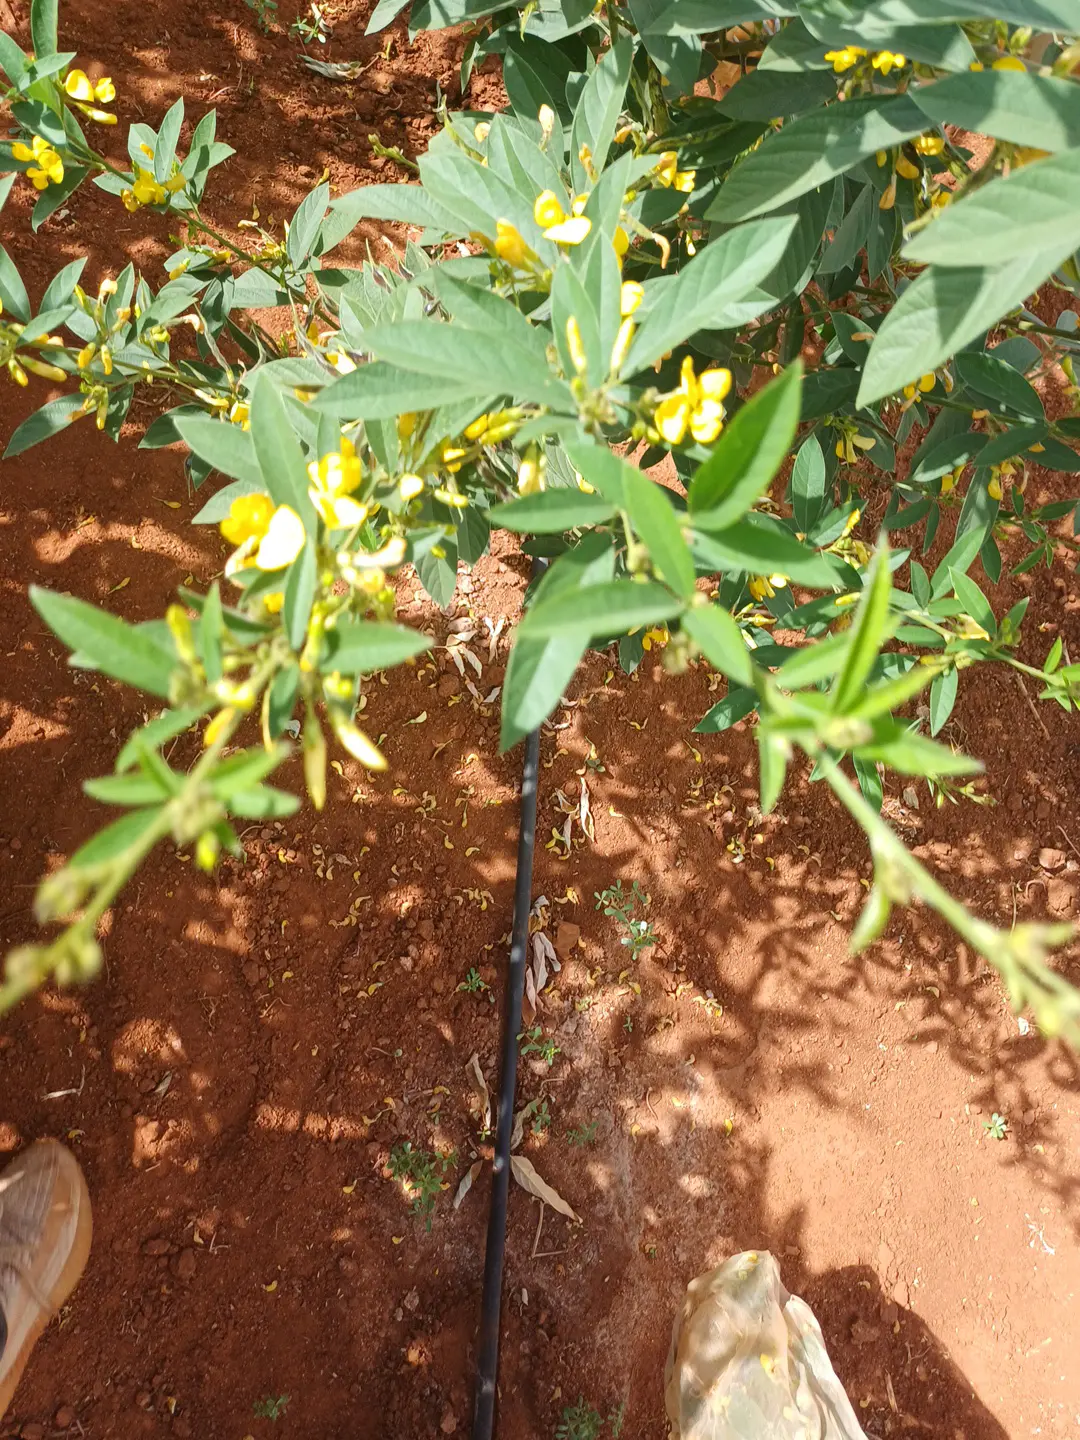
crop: pigeonpea
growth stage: development pod
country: Kenya
